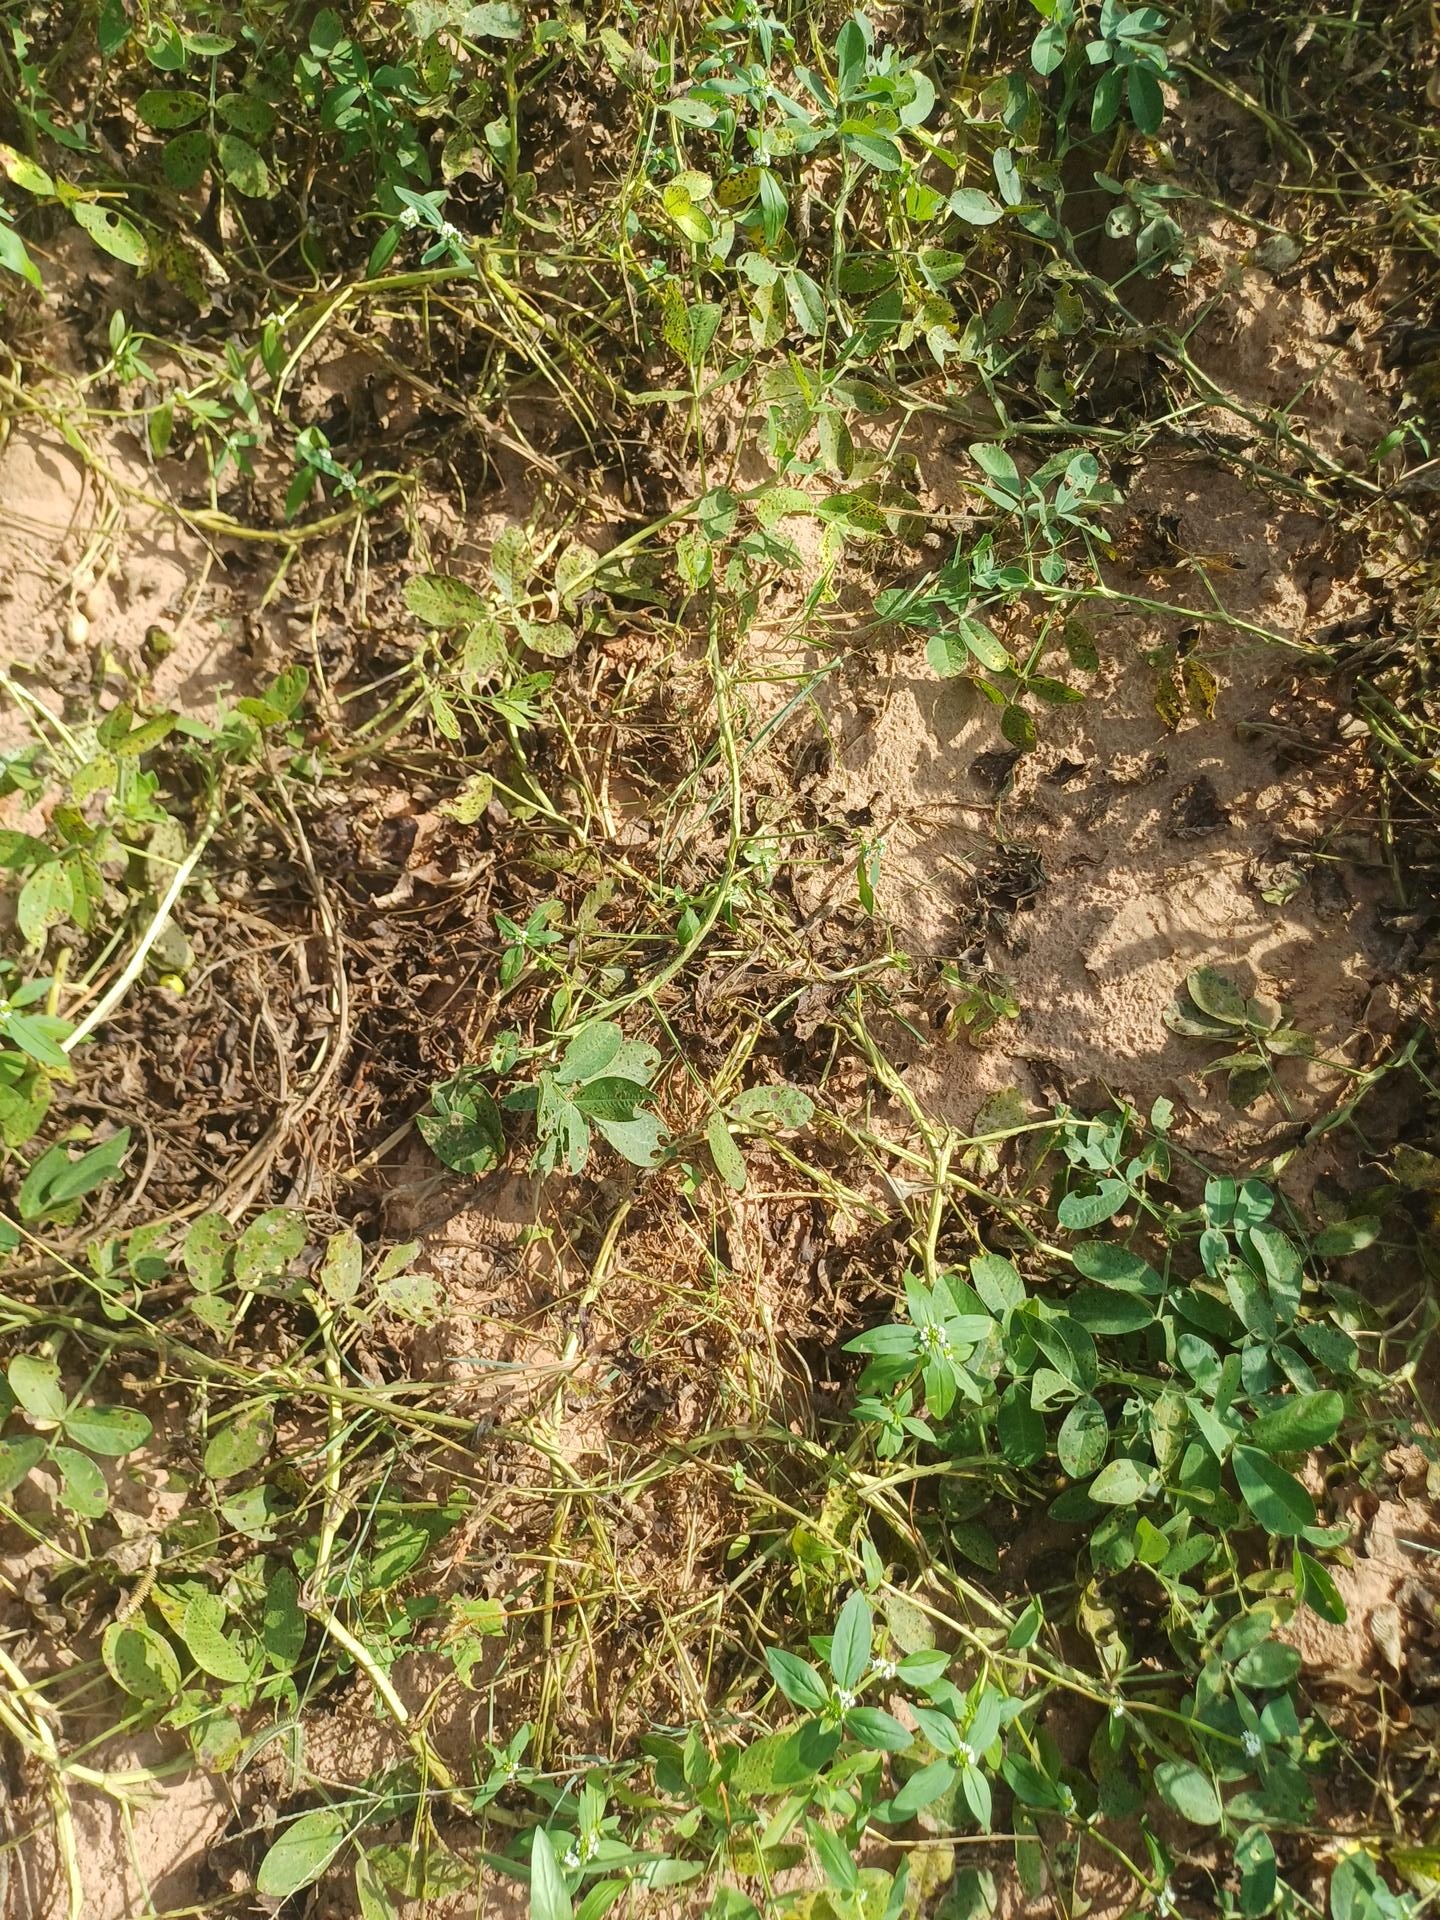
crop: groundnut
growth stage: flowering
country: Senegal
